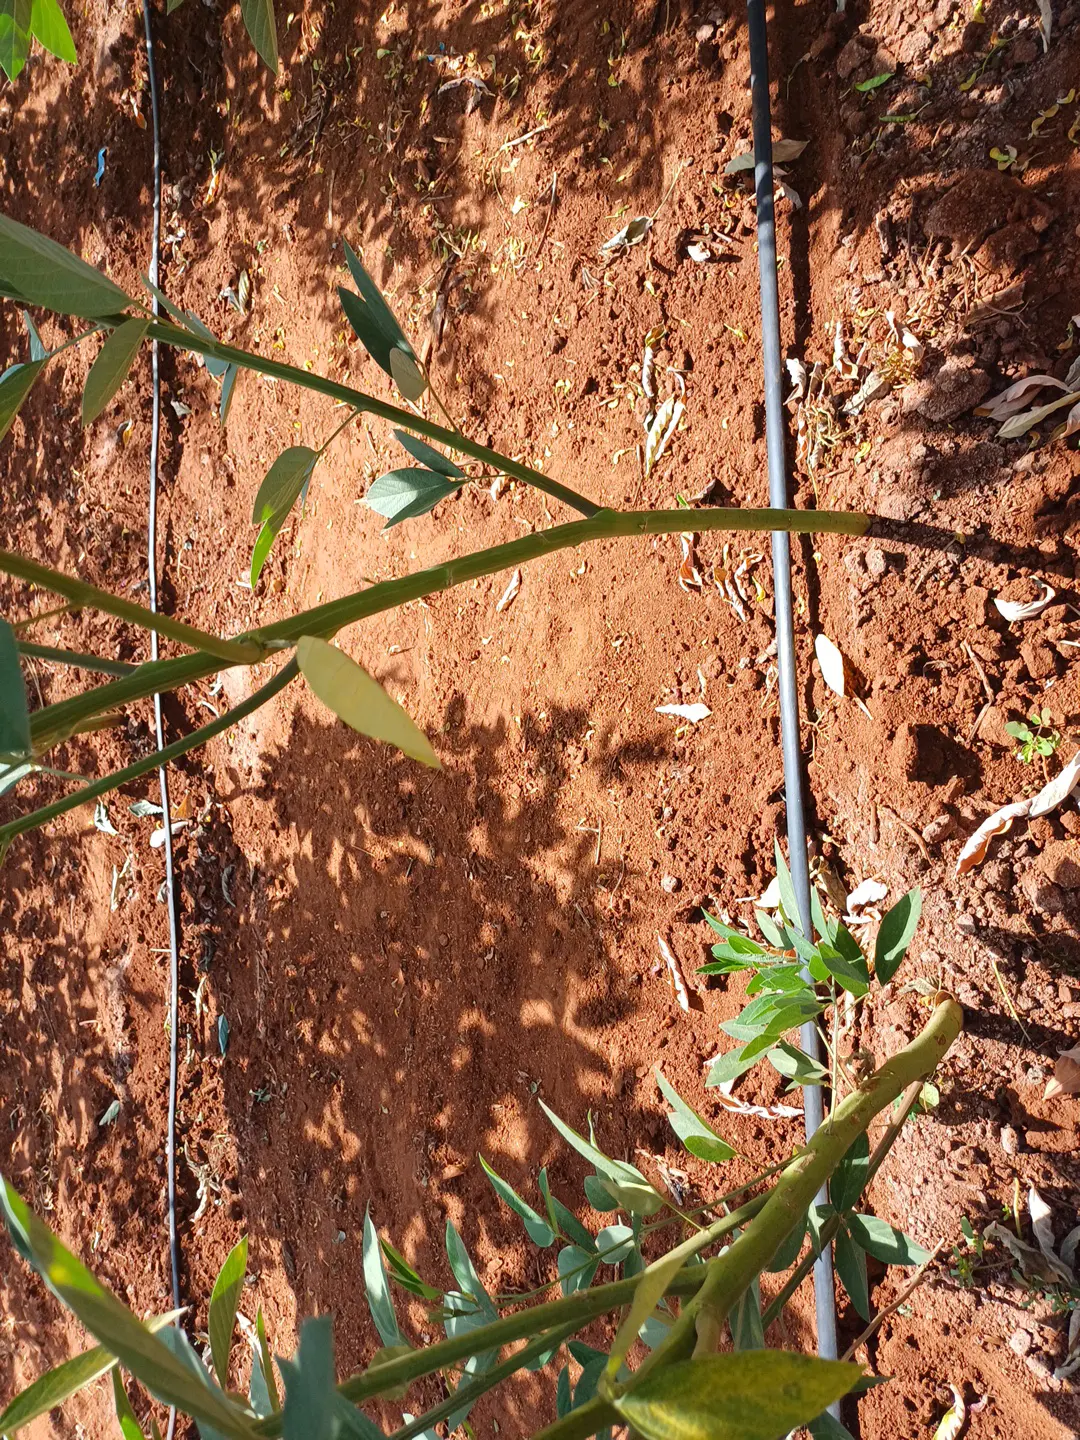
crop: pigeonpea
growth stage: flowering
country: Kenya
